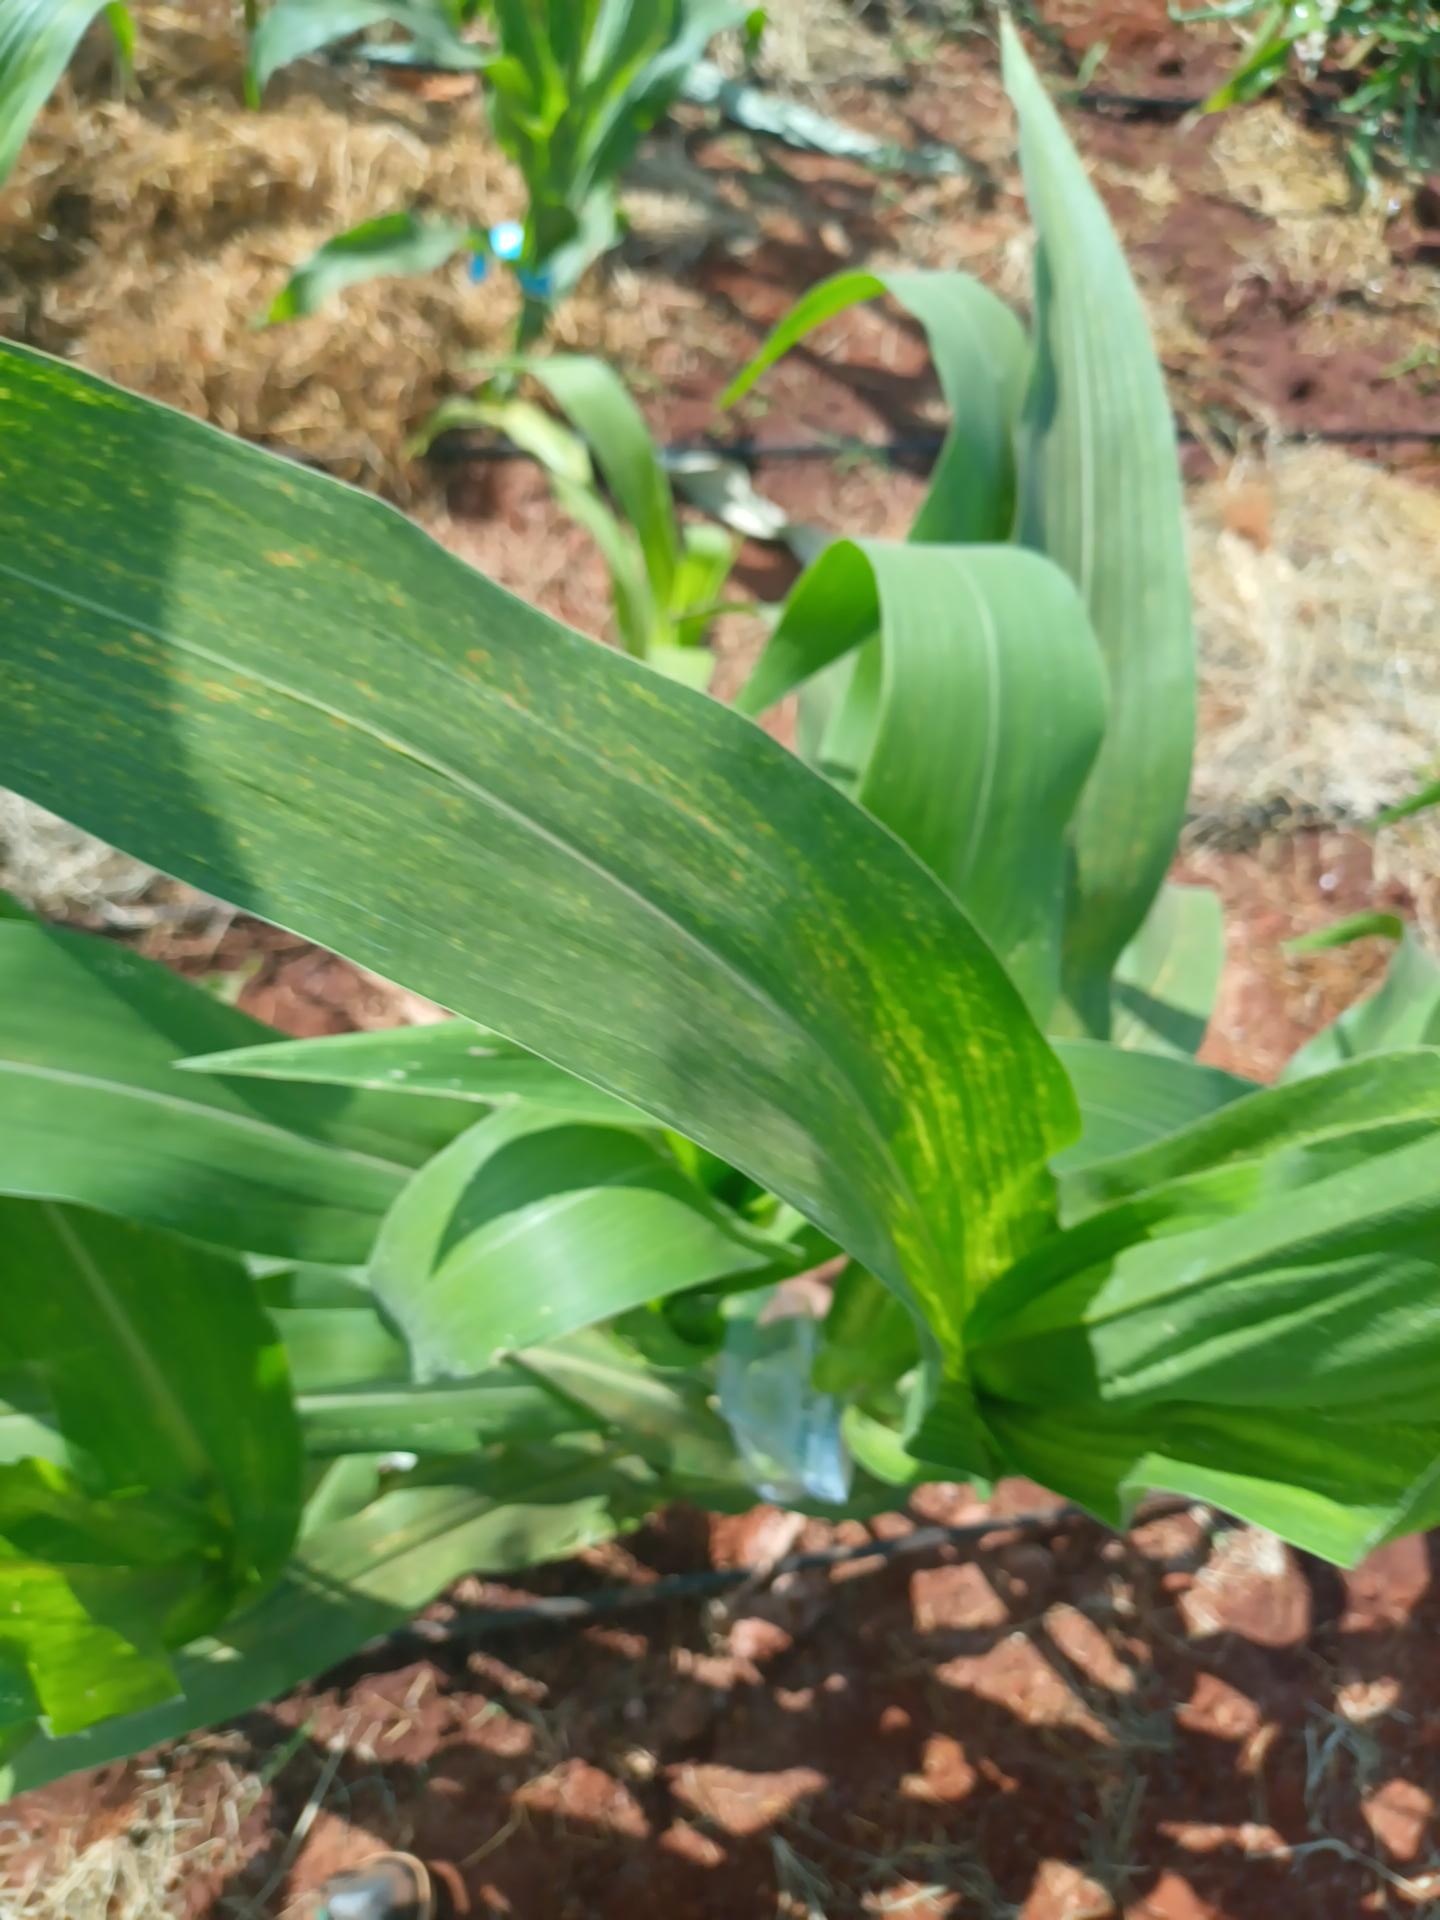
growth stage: vegetative
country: Kenya
